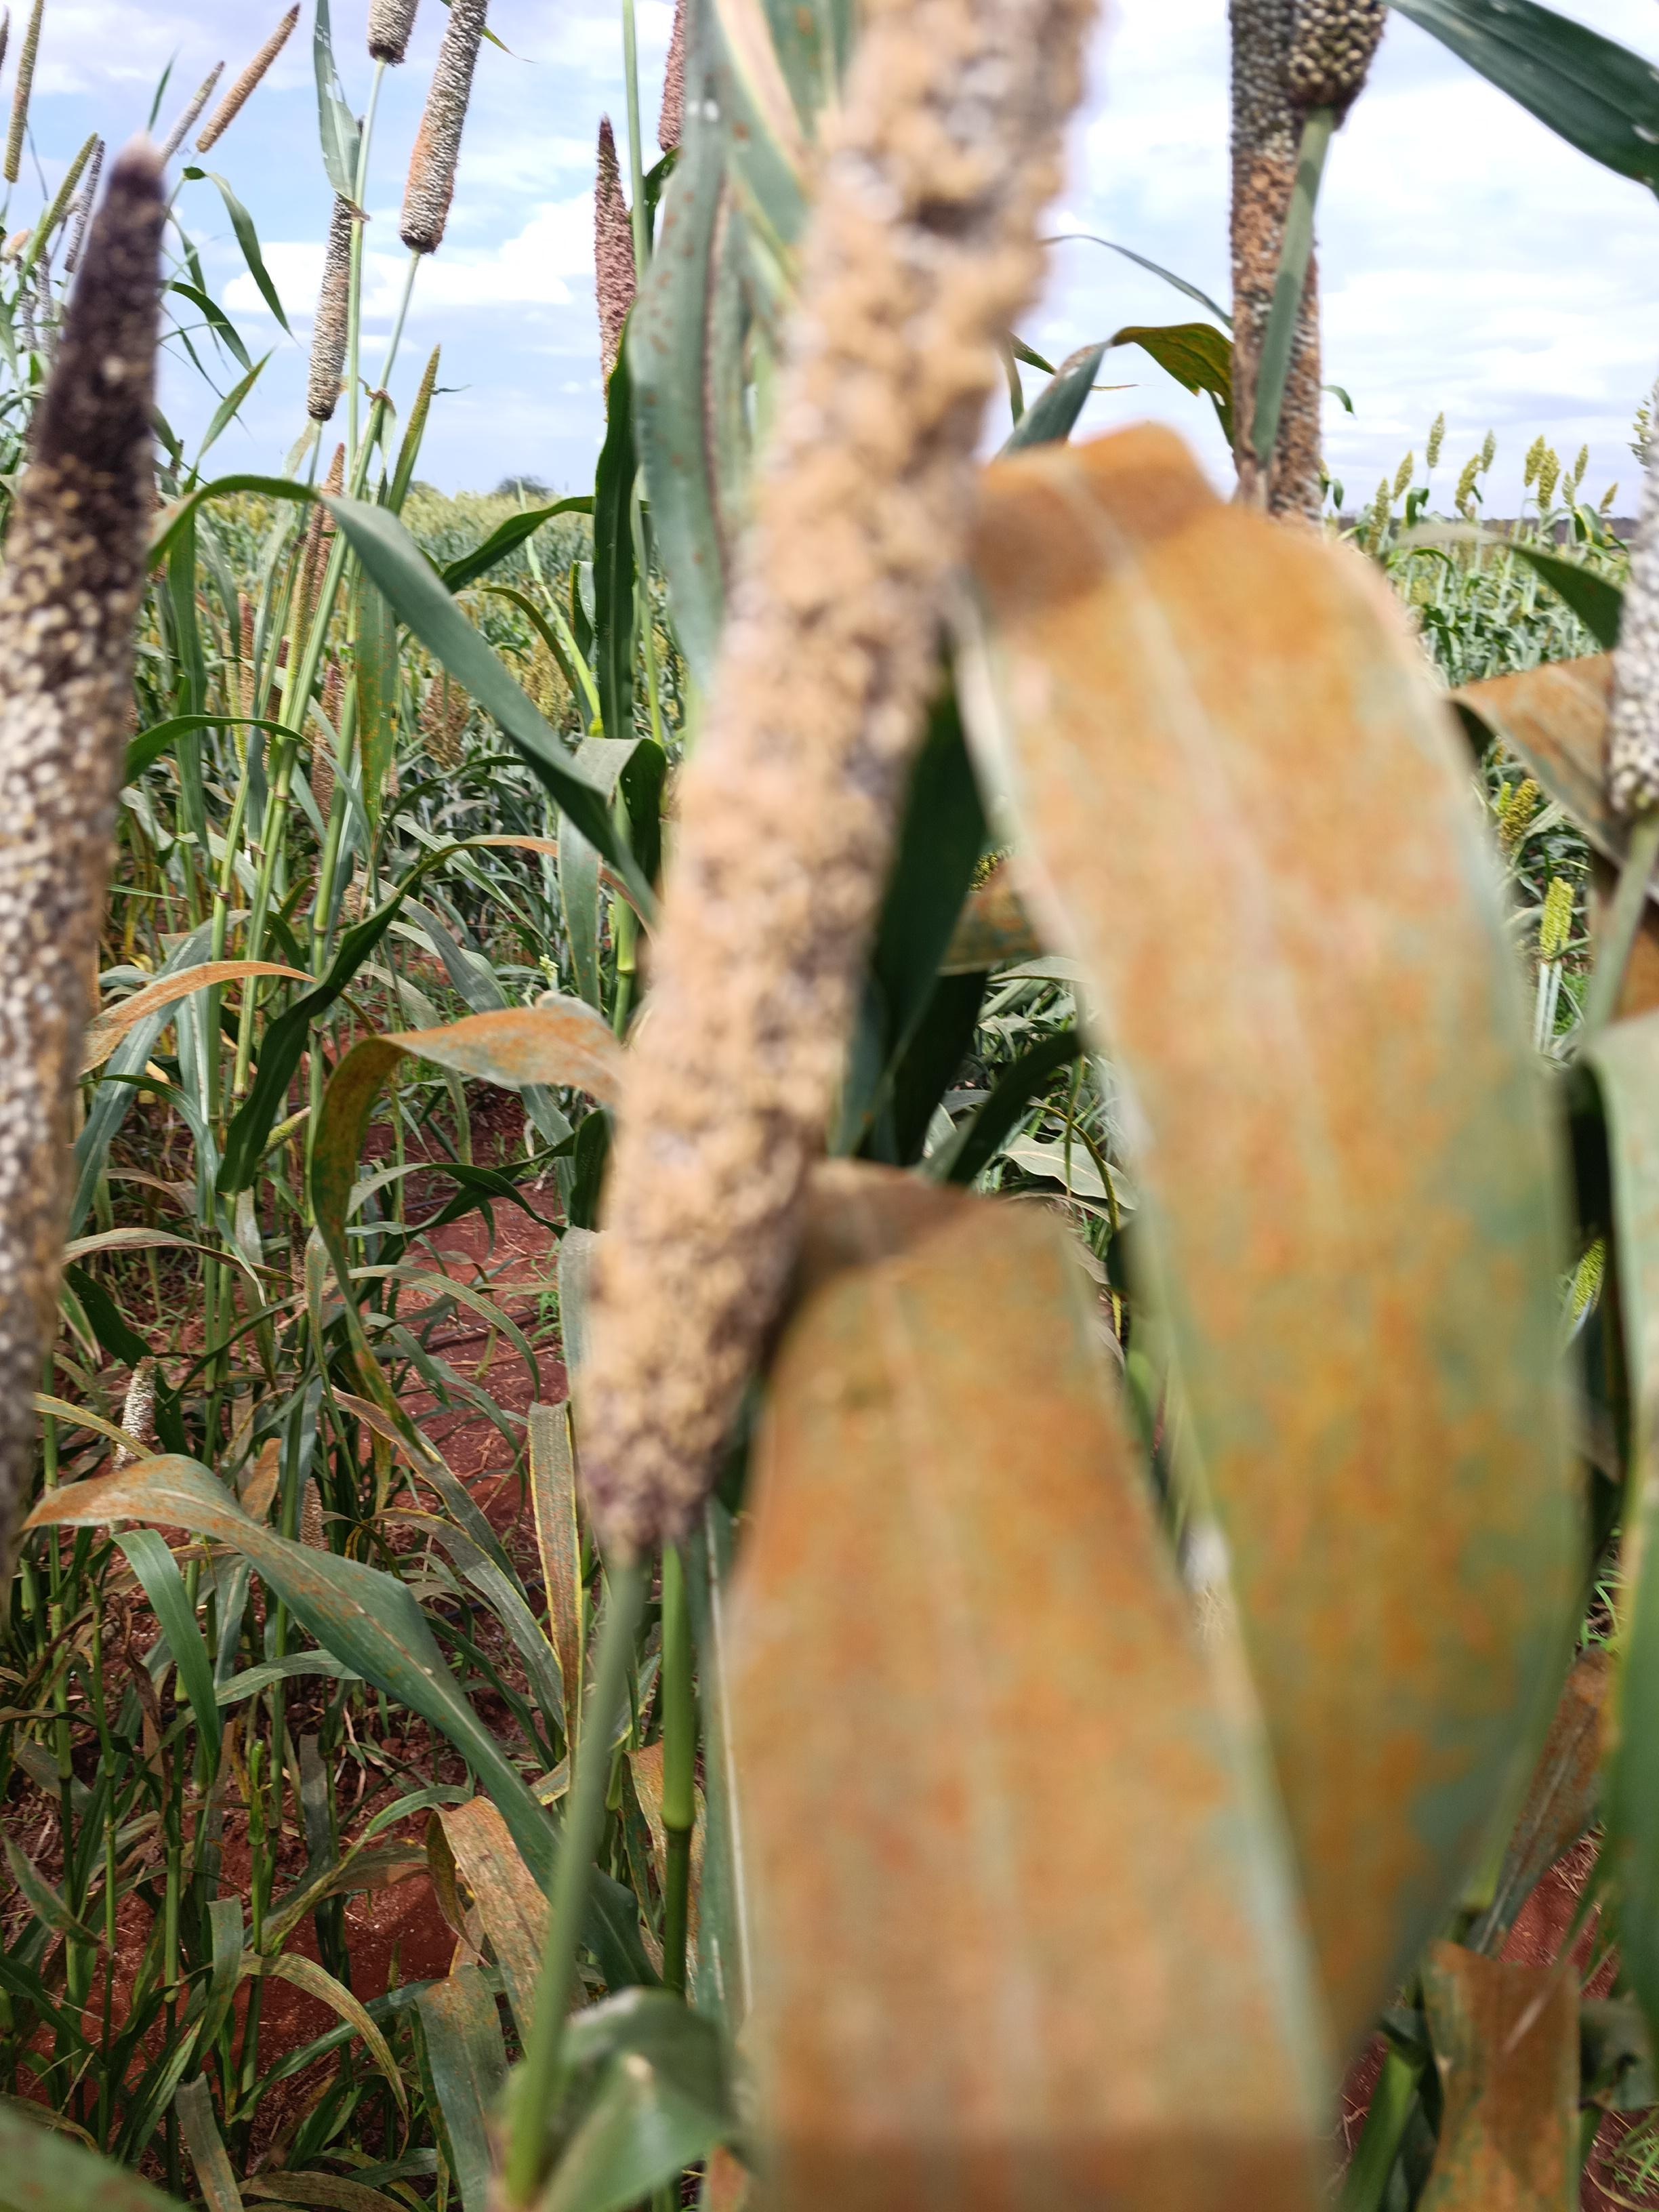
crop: pearl millet
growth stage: filling grain
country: Kenya
